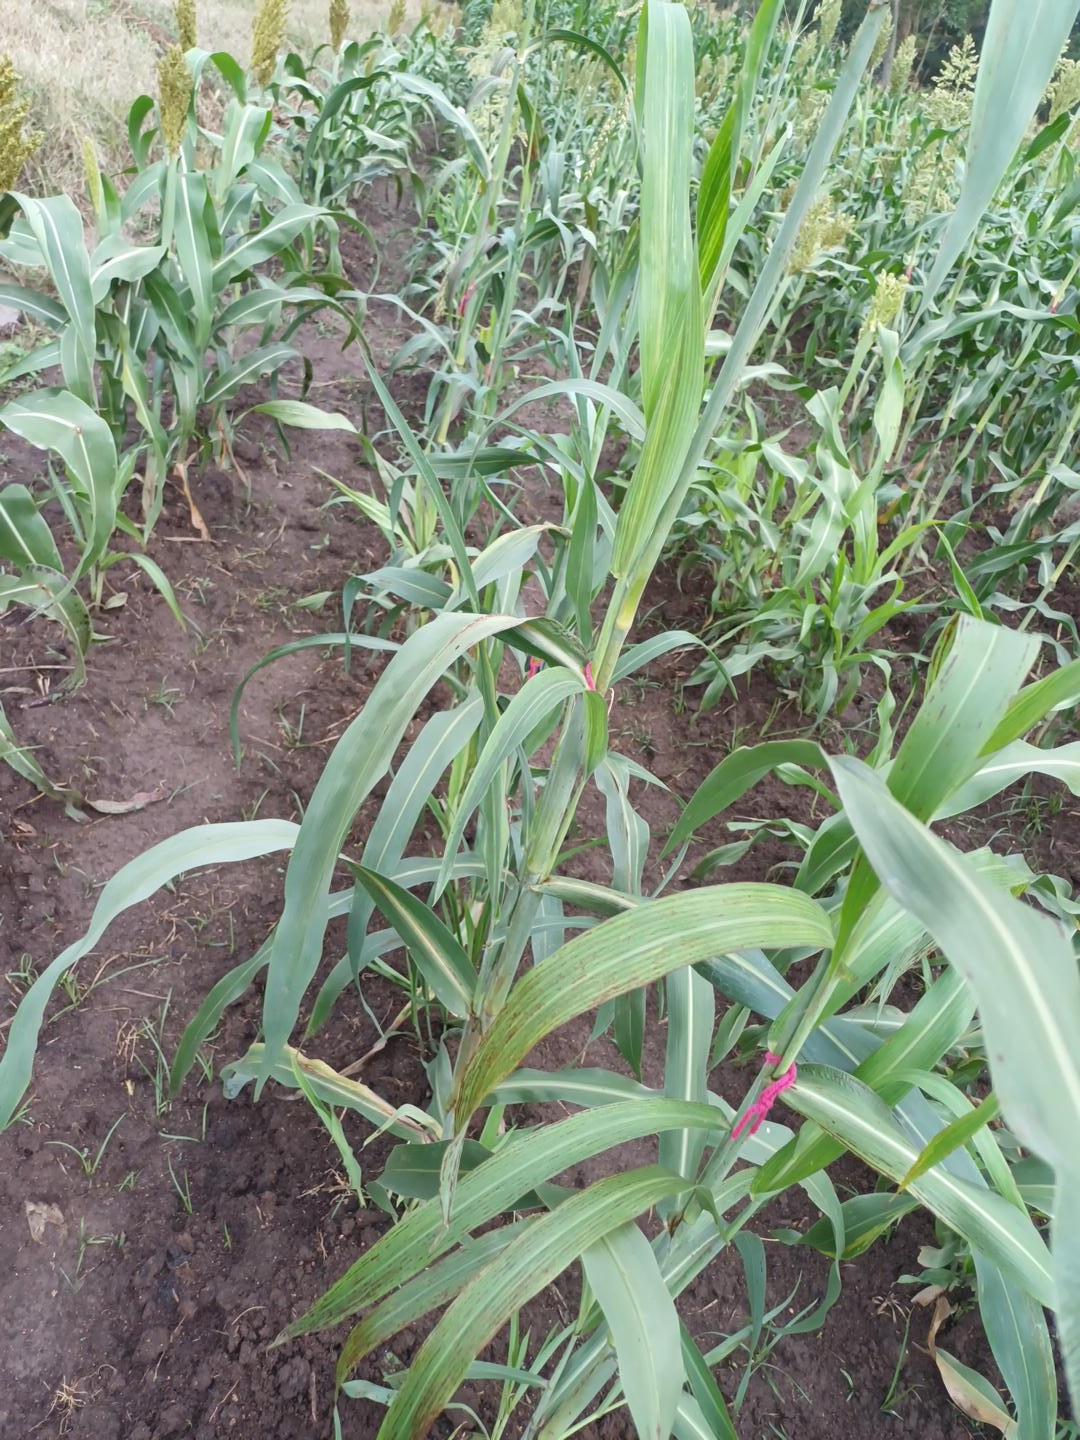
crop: sorghum
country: Kenya
